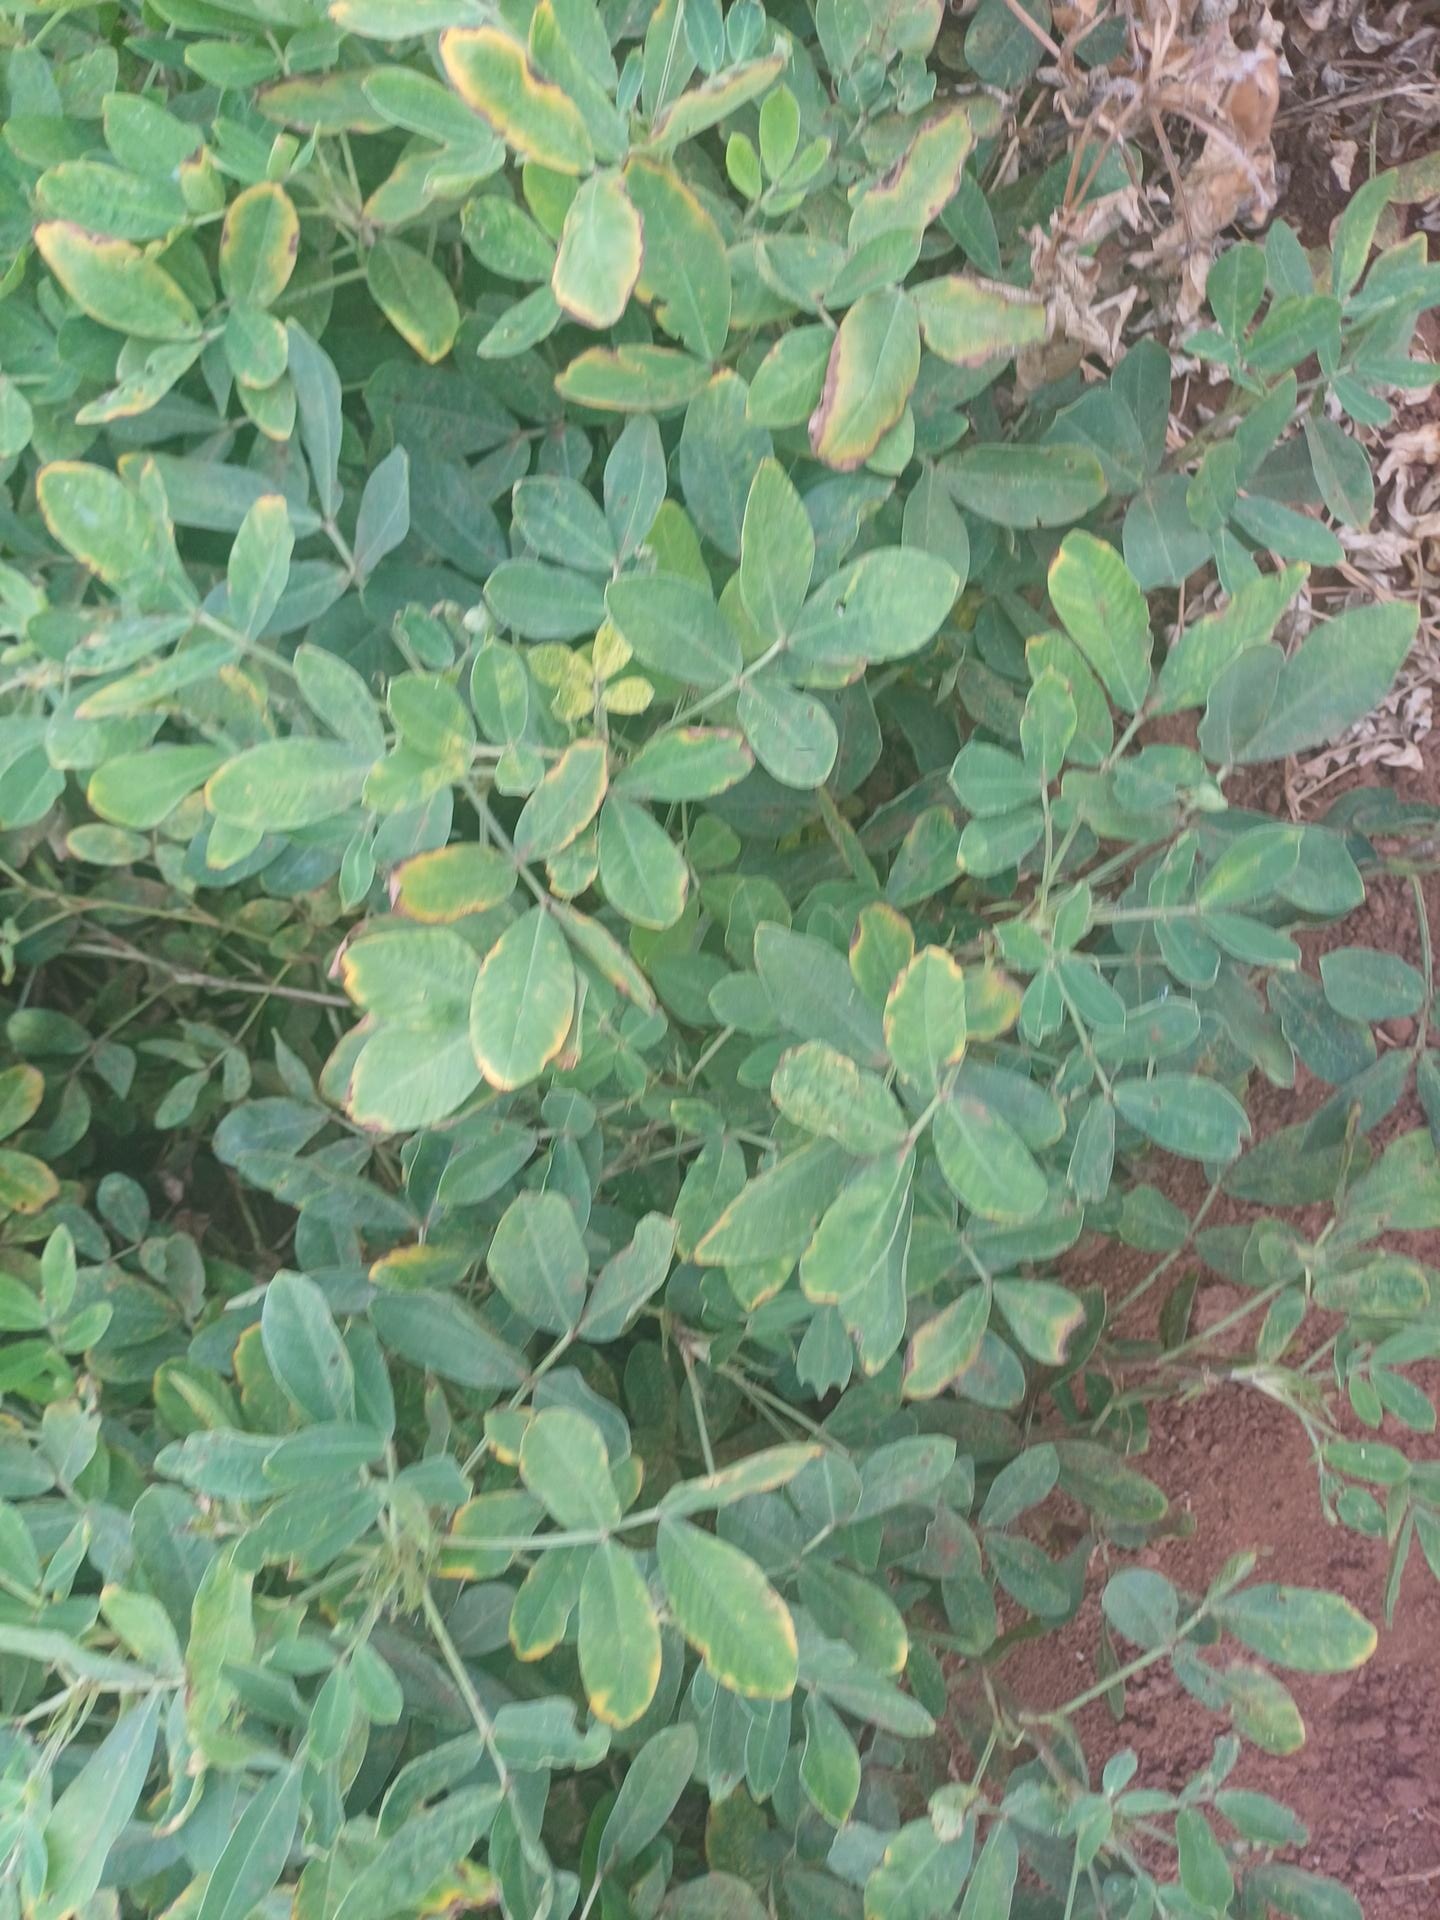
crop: groundnut
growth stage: pegging
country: Kenya
